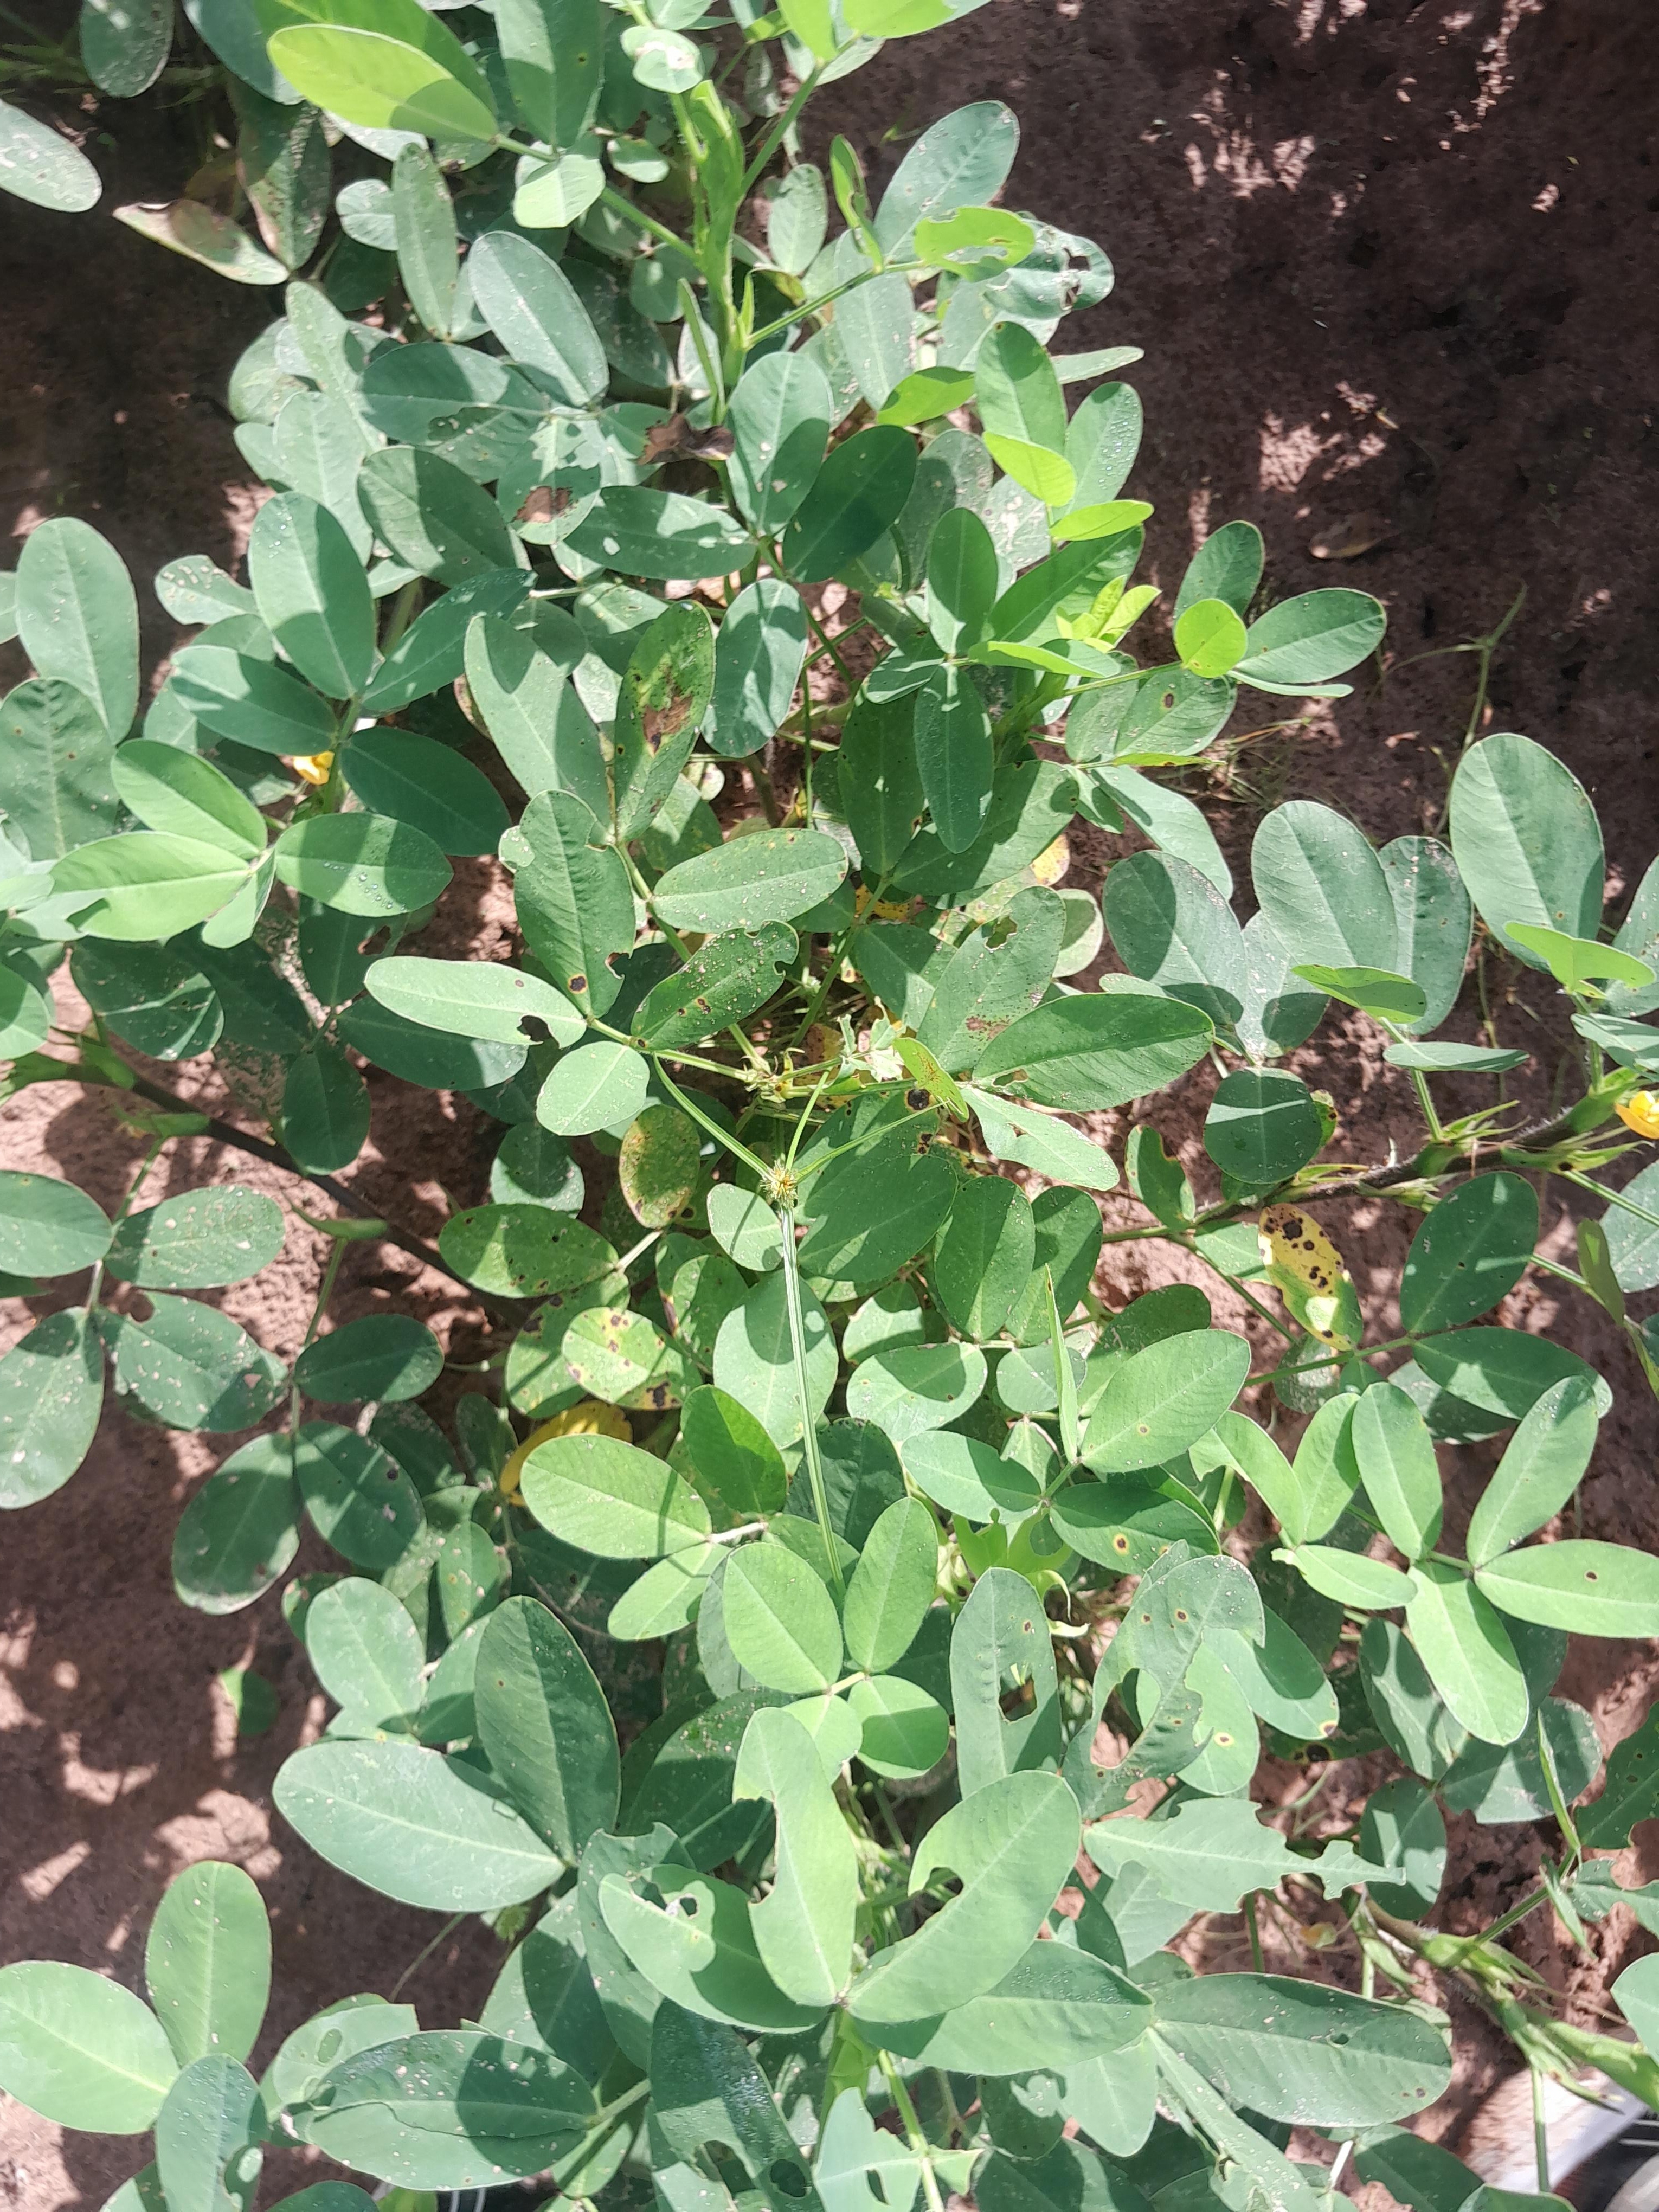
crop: groundnut
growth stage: flowering
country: Senegal
